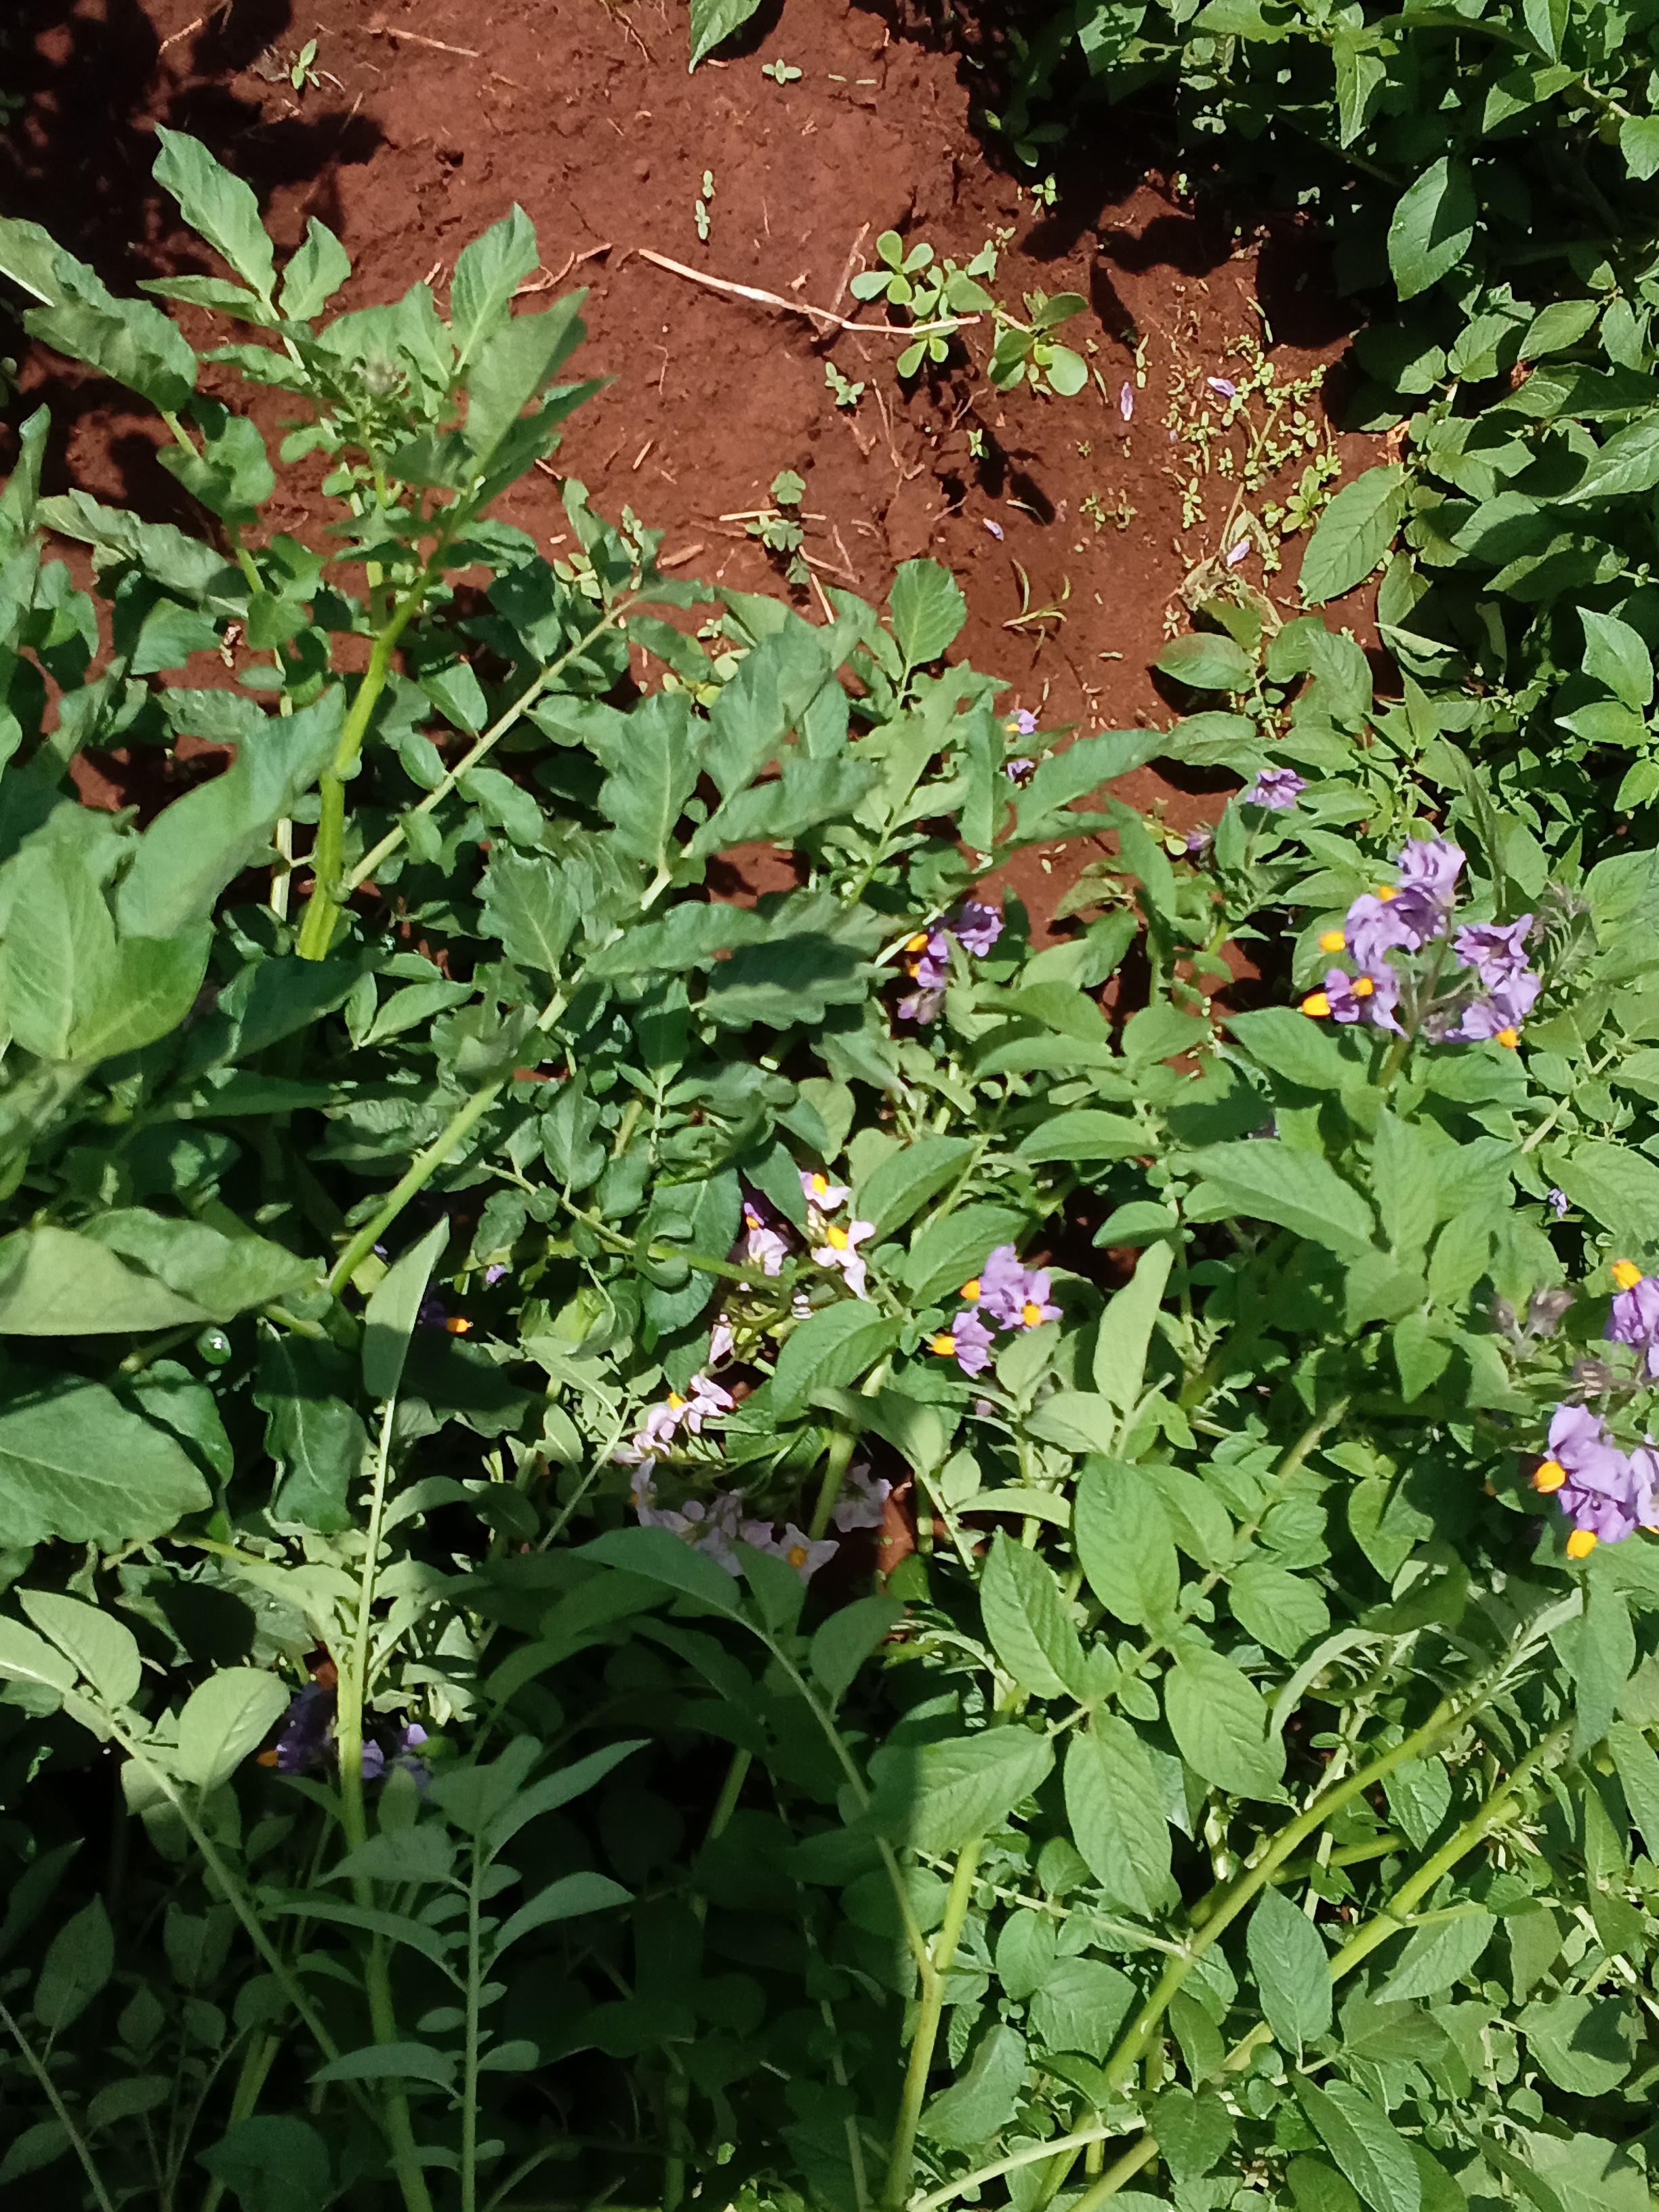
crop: potato
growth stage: flowering
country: Kenya
